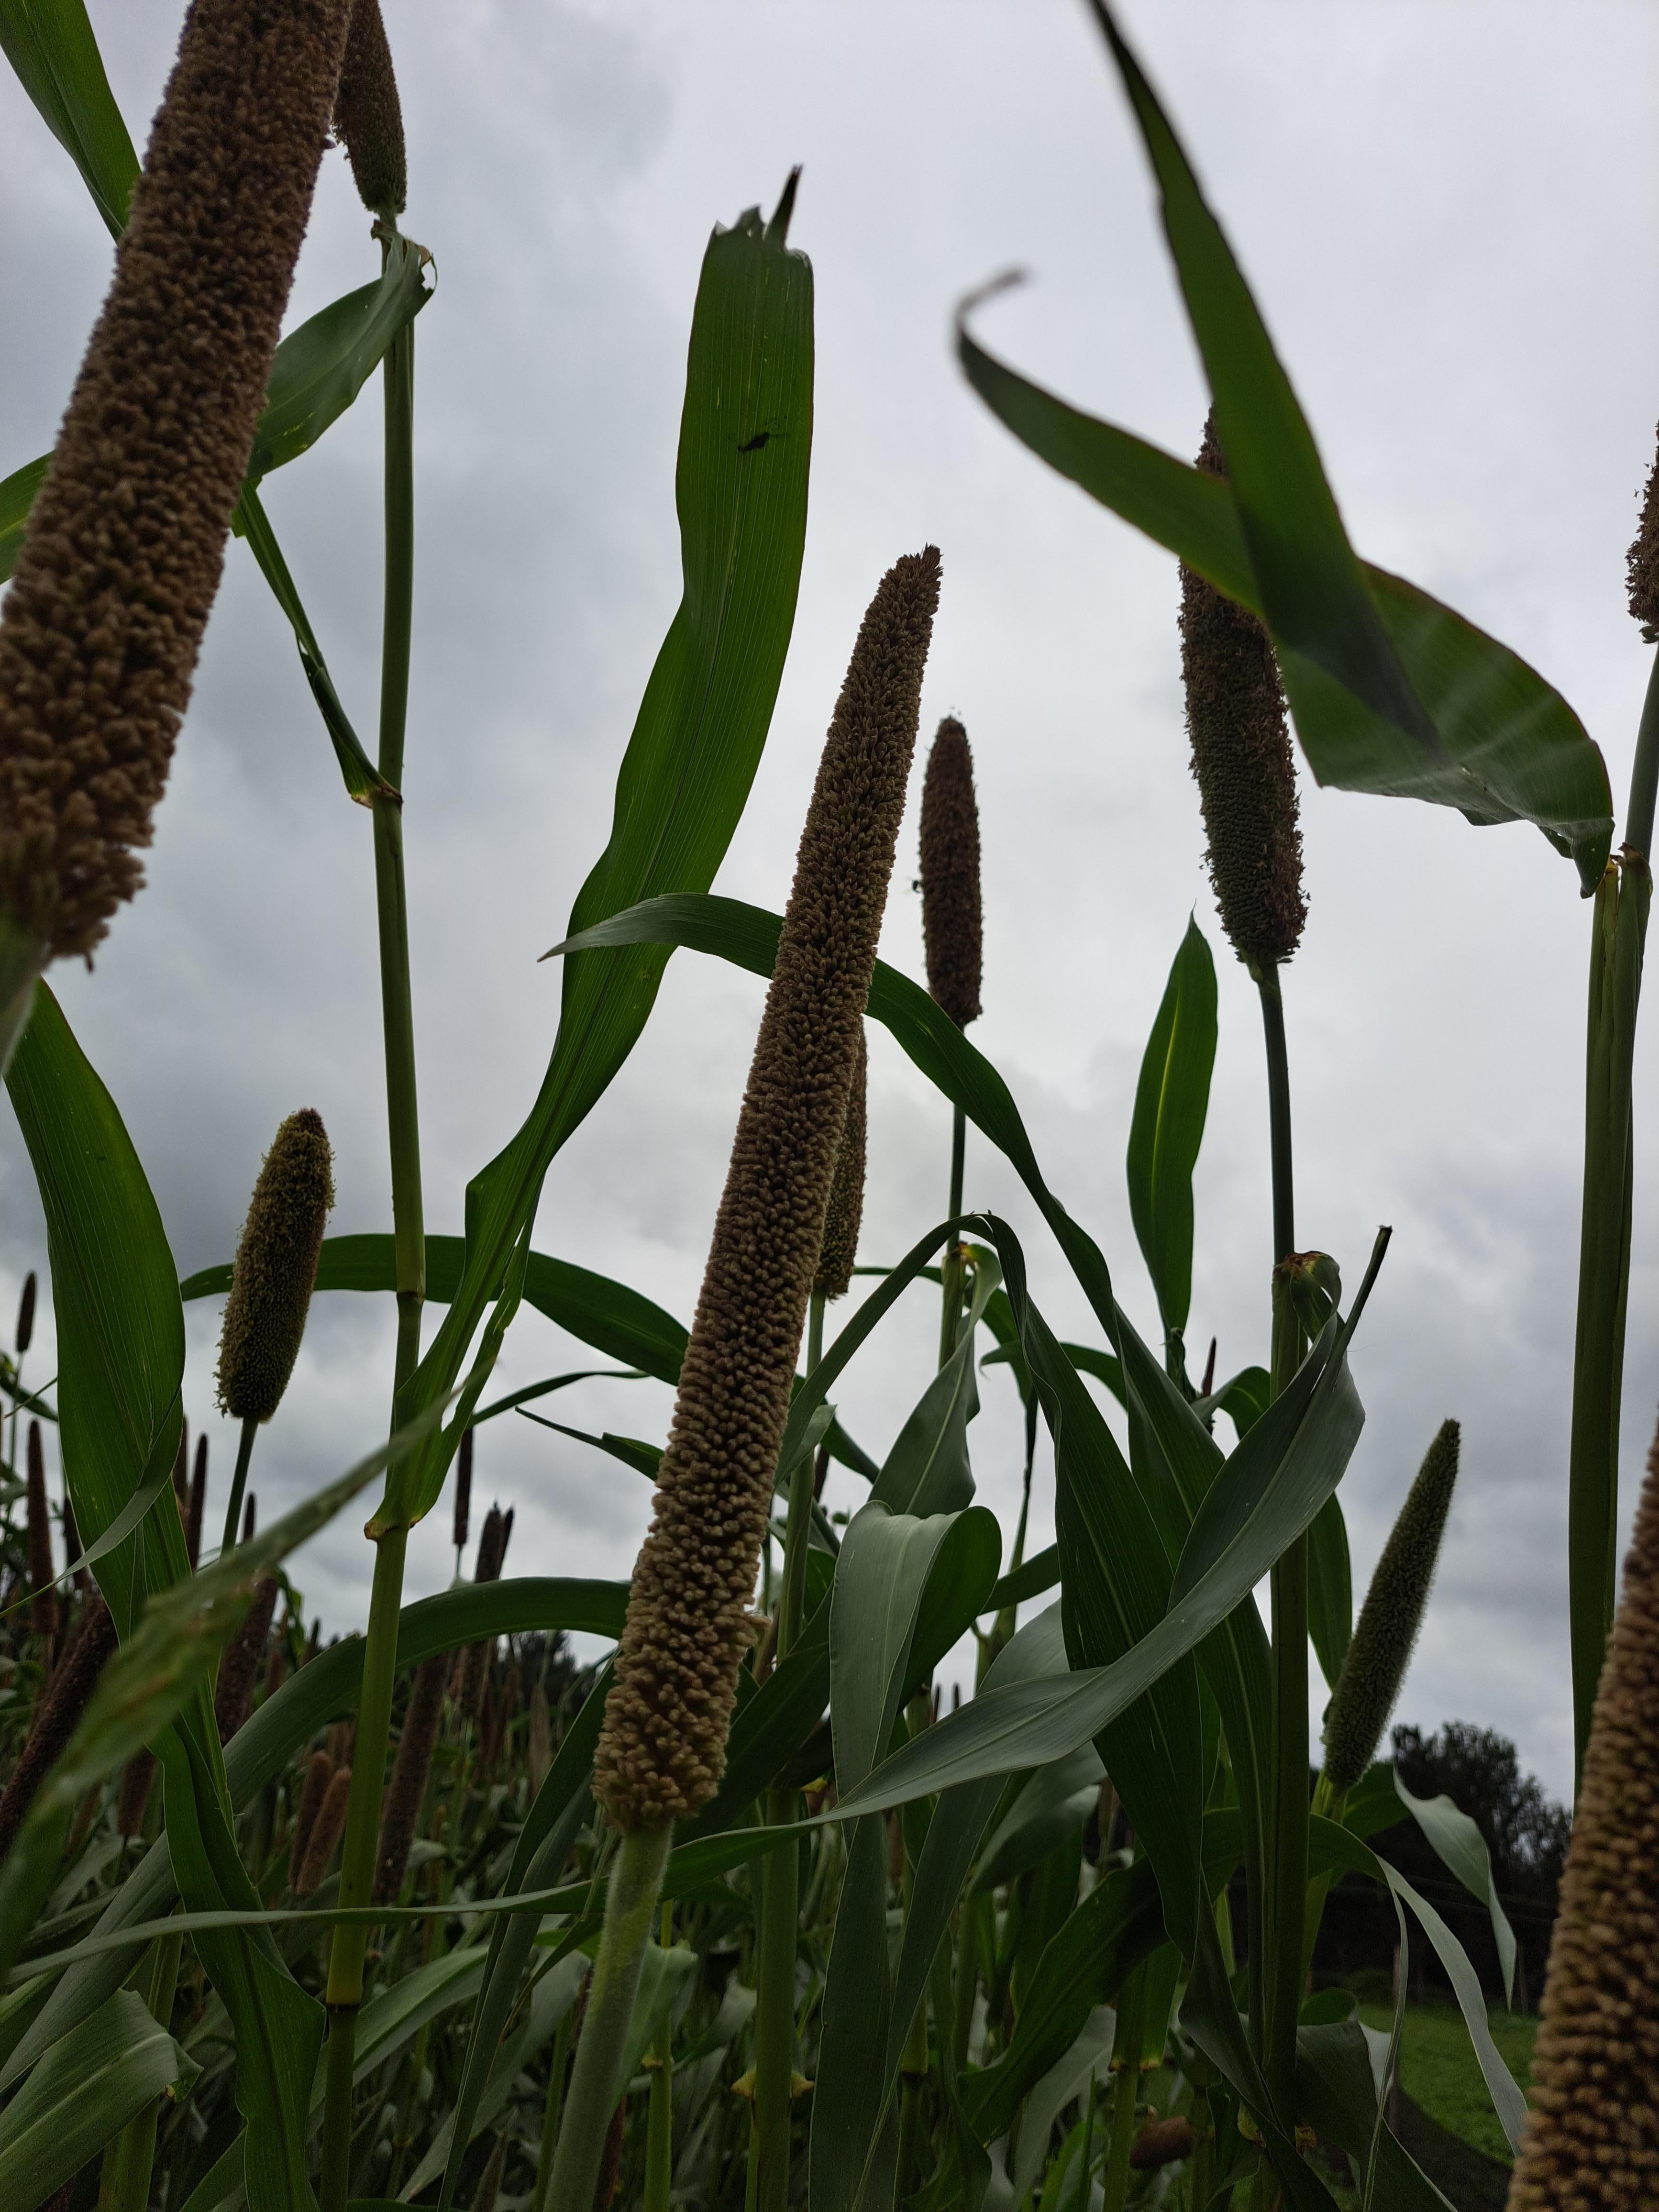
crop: pearl millet
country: Tanzania
